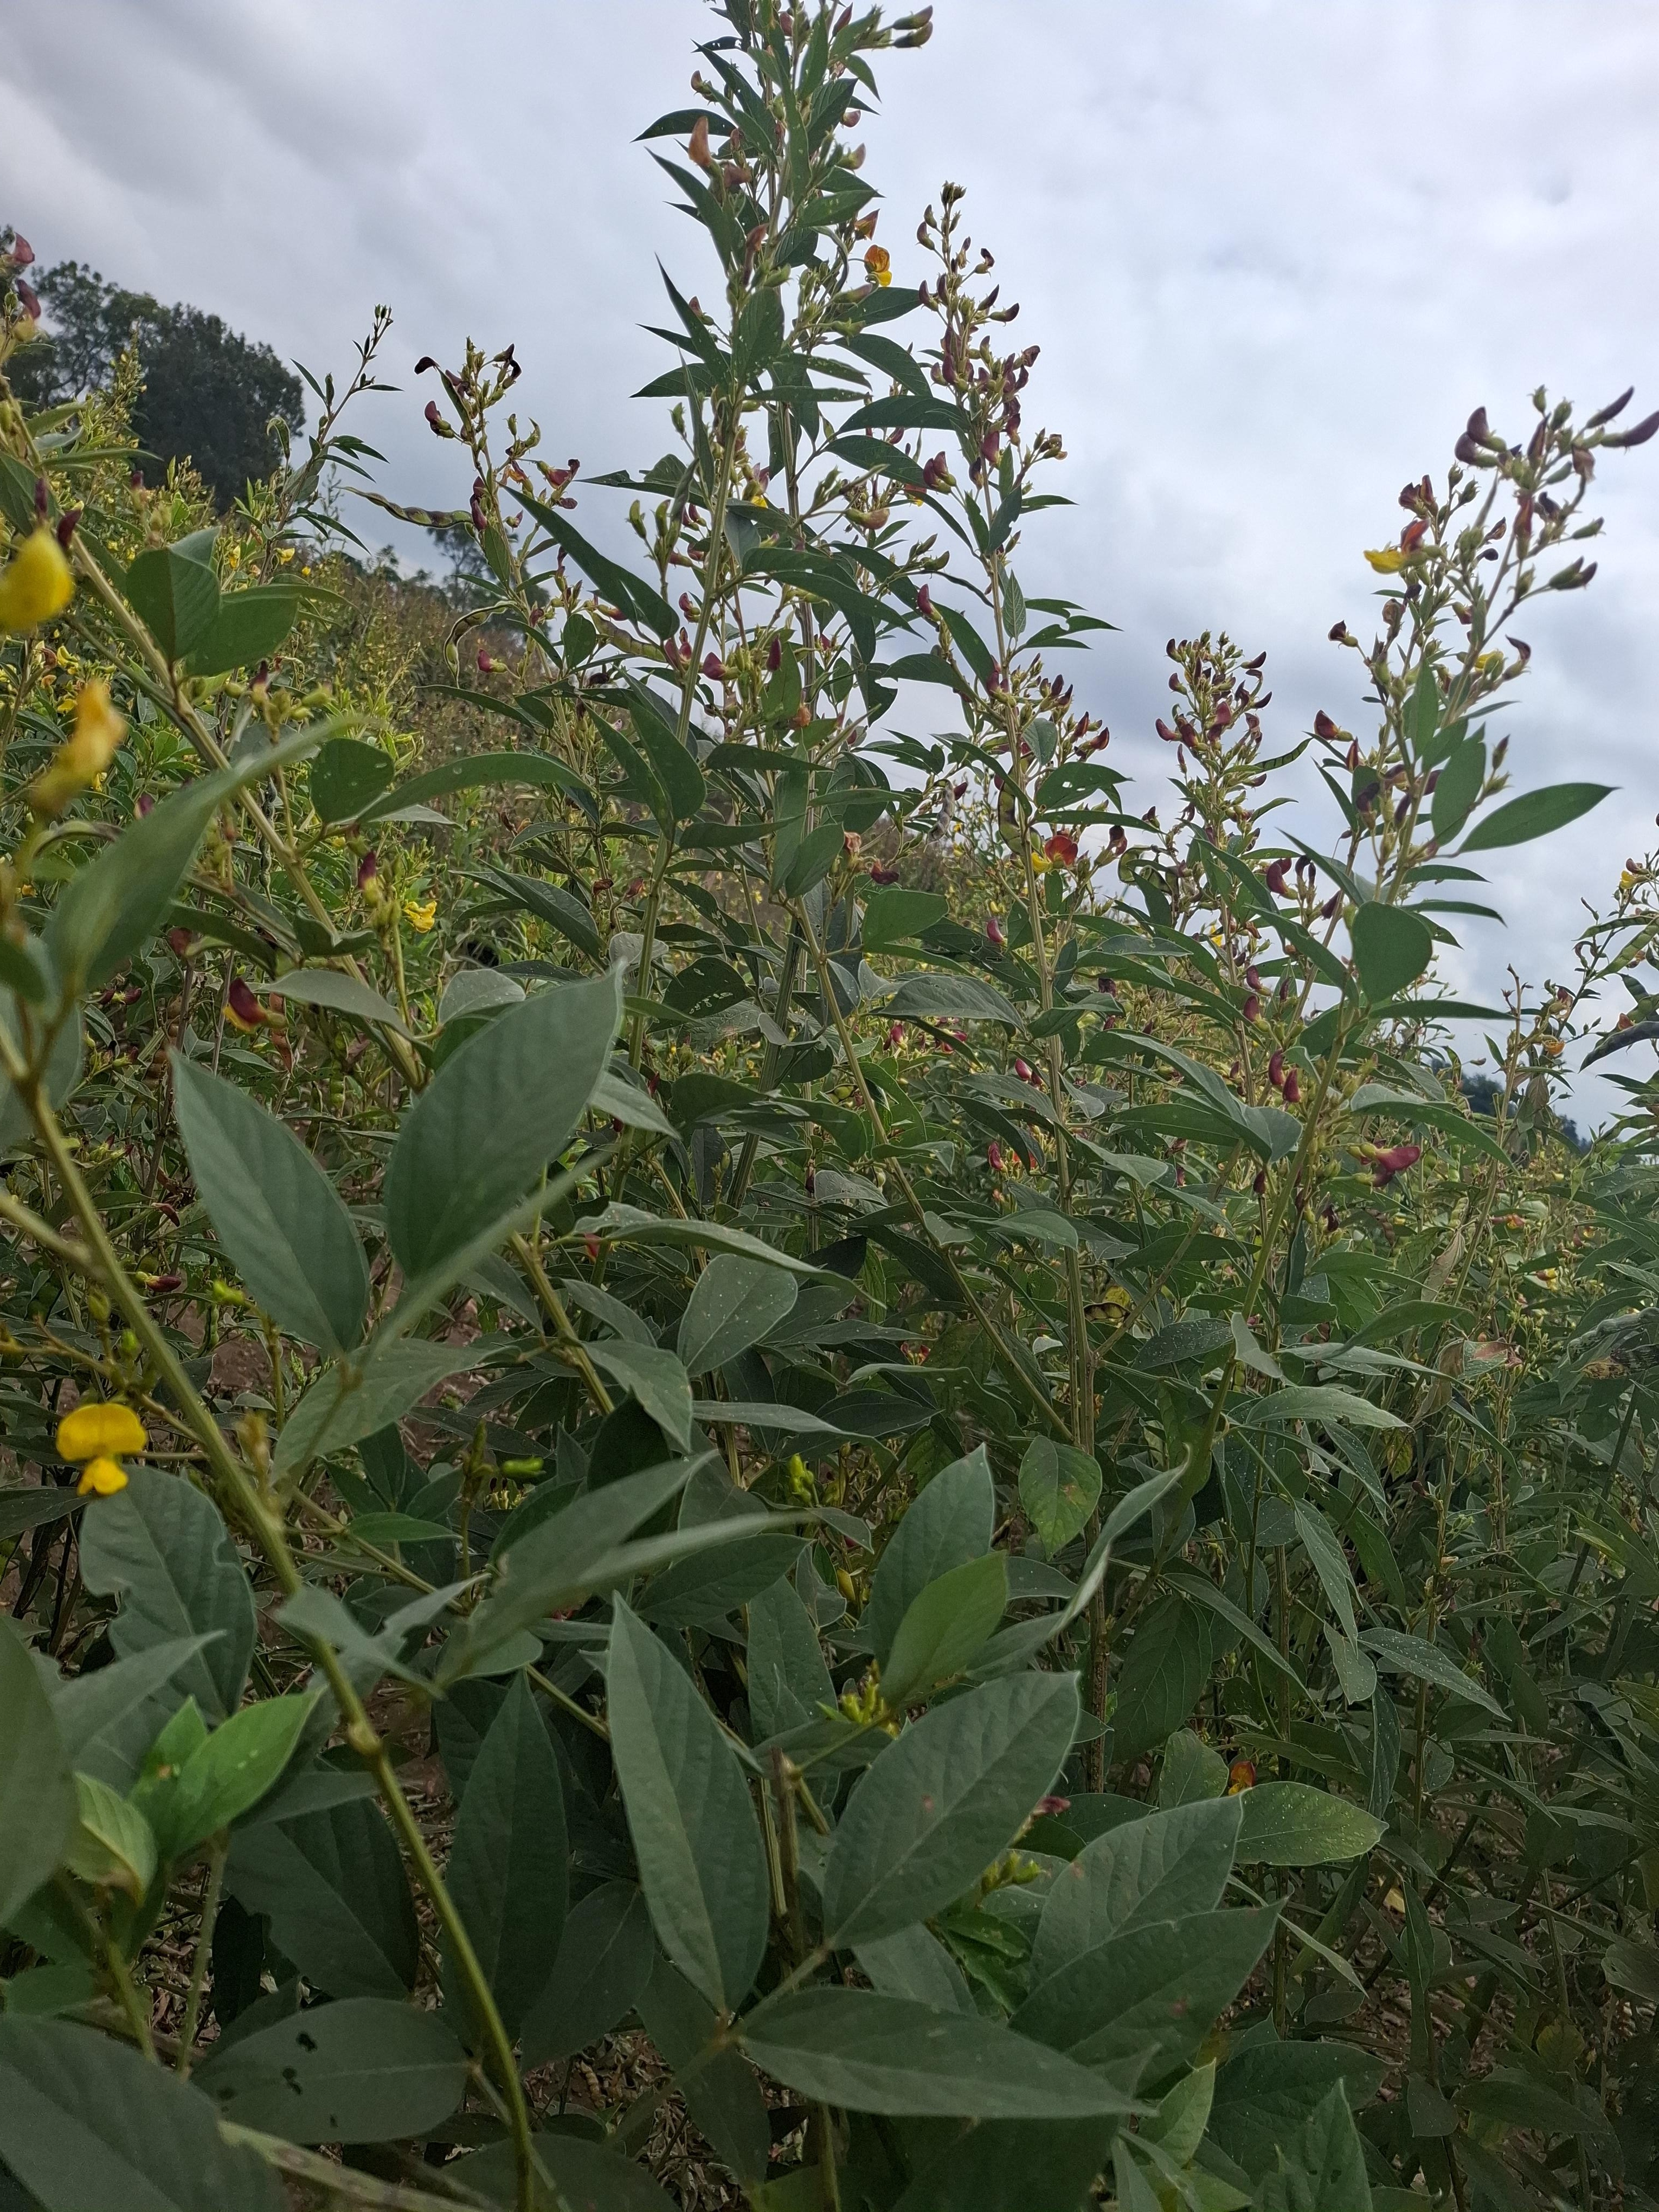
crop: pigeonpea
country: Tanzania
